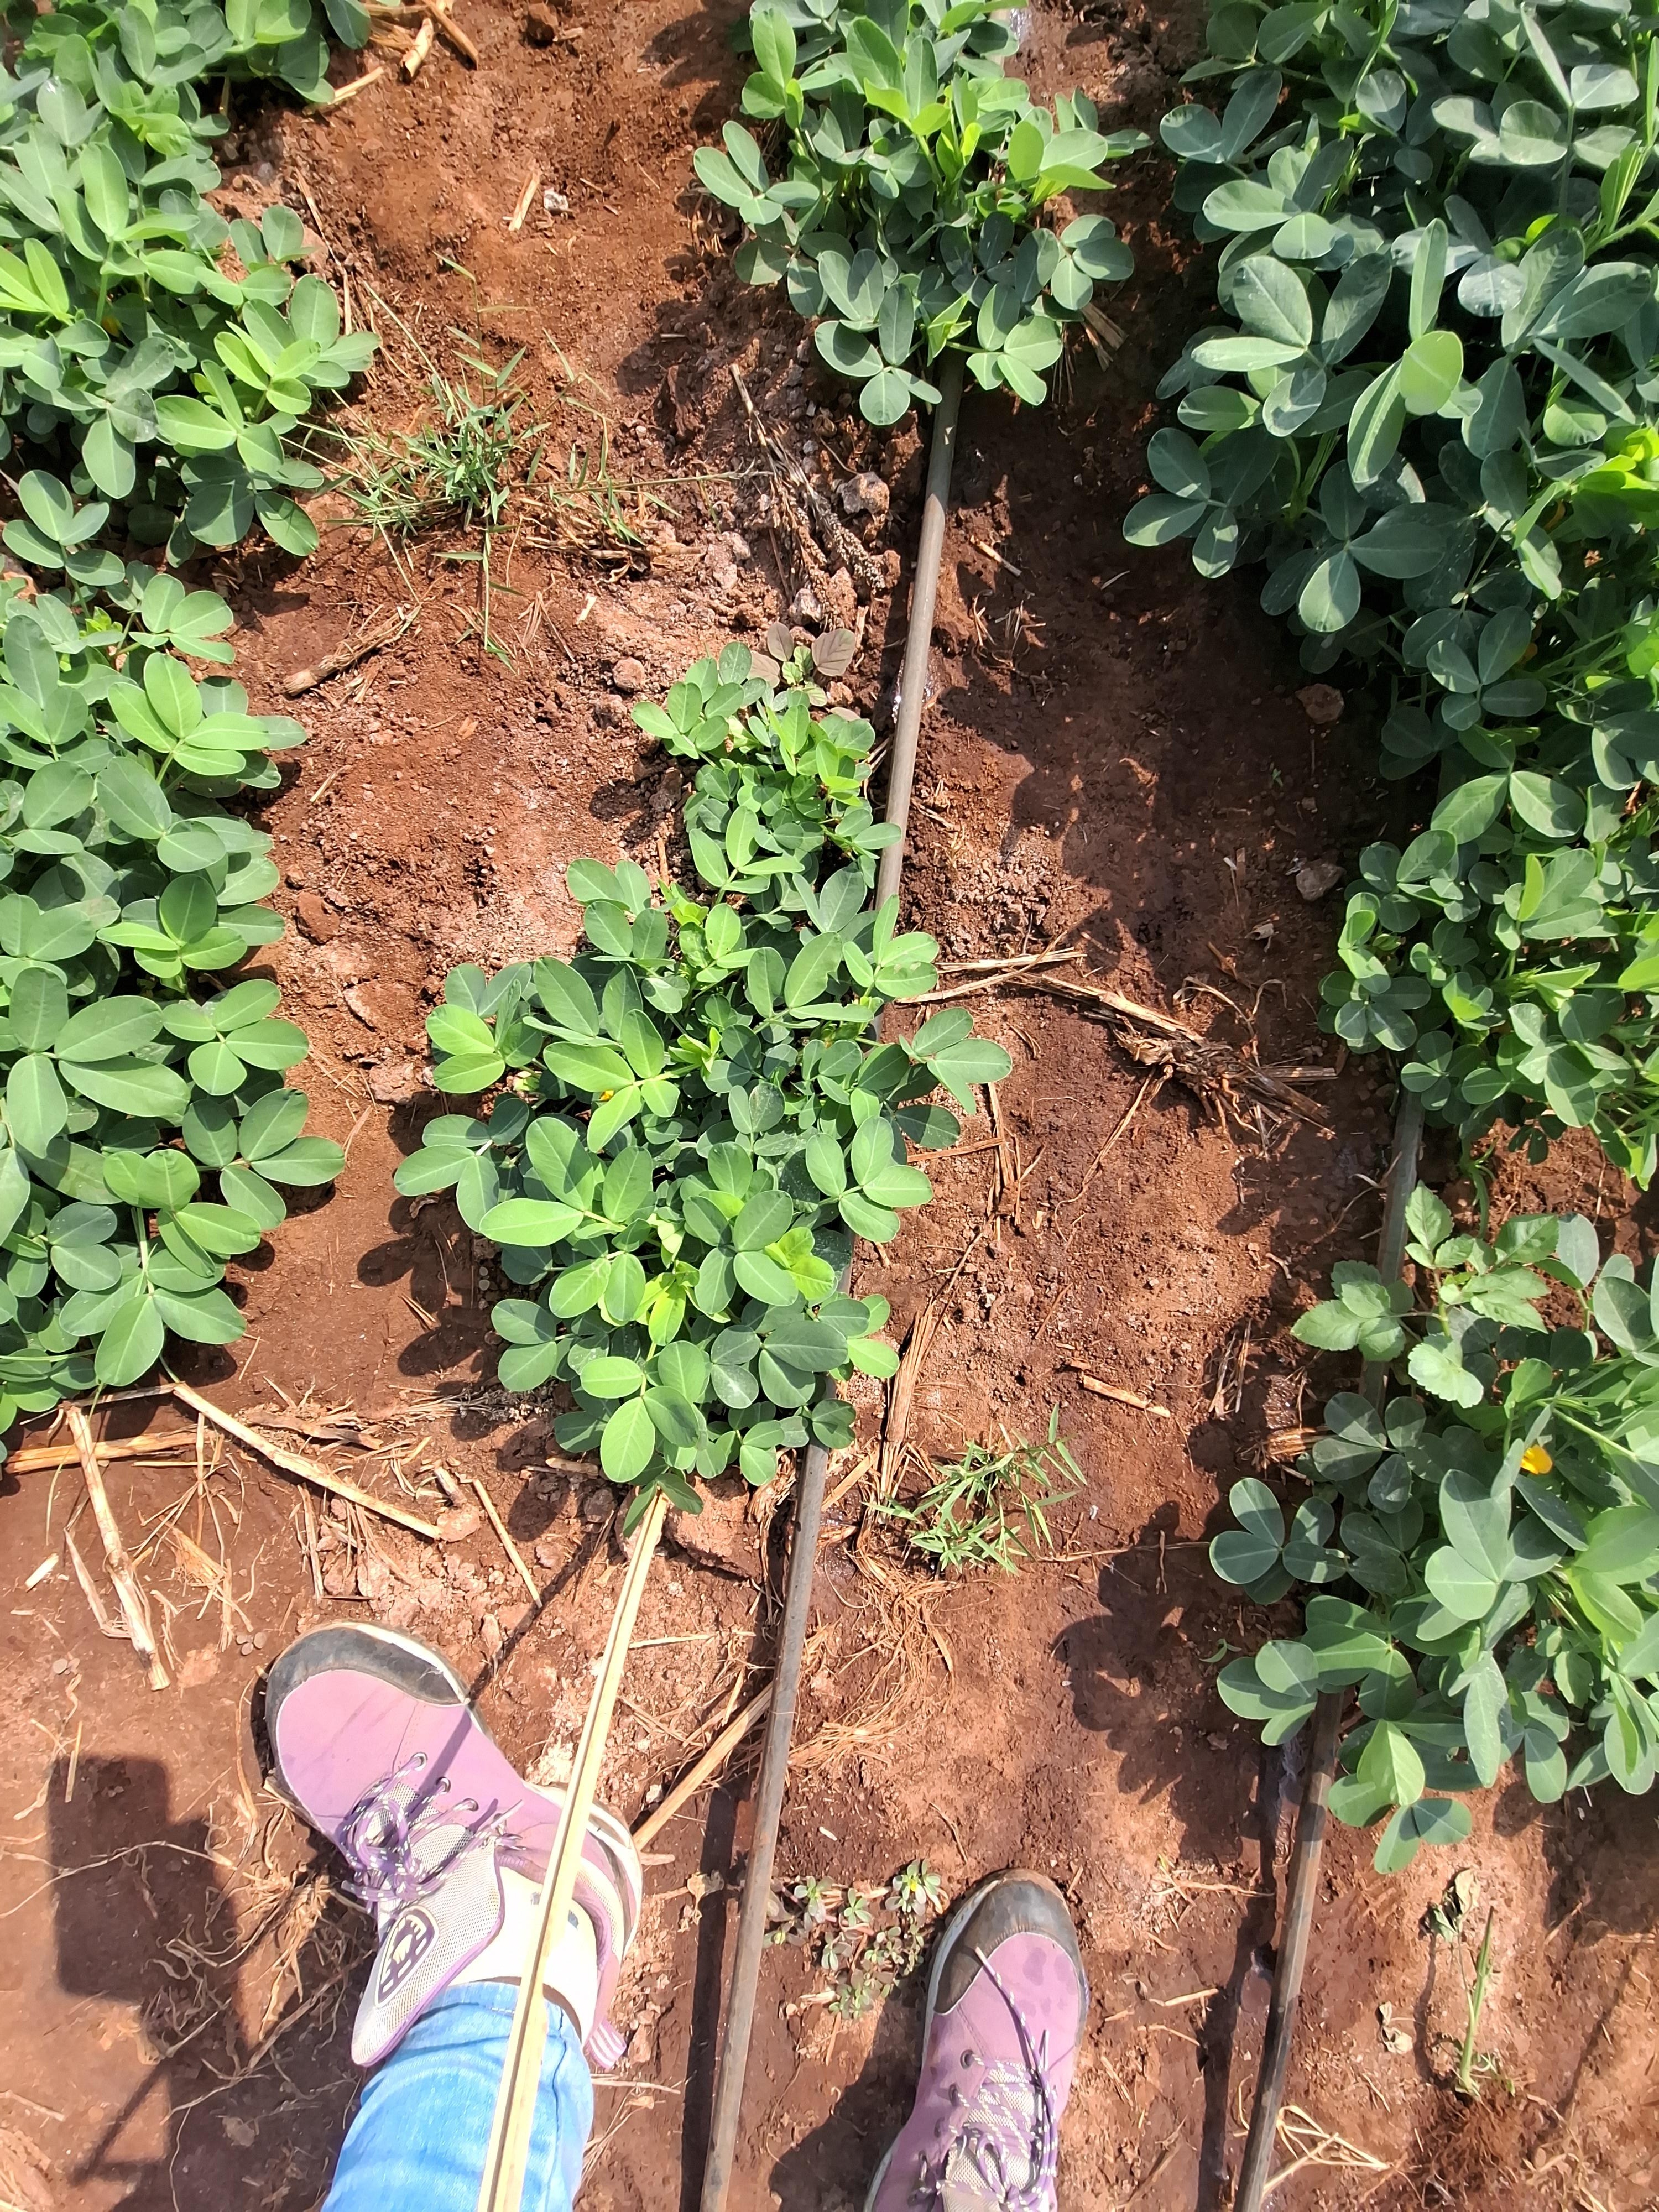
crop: groundnut
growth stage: flowering
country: Kenya
